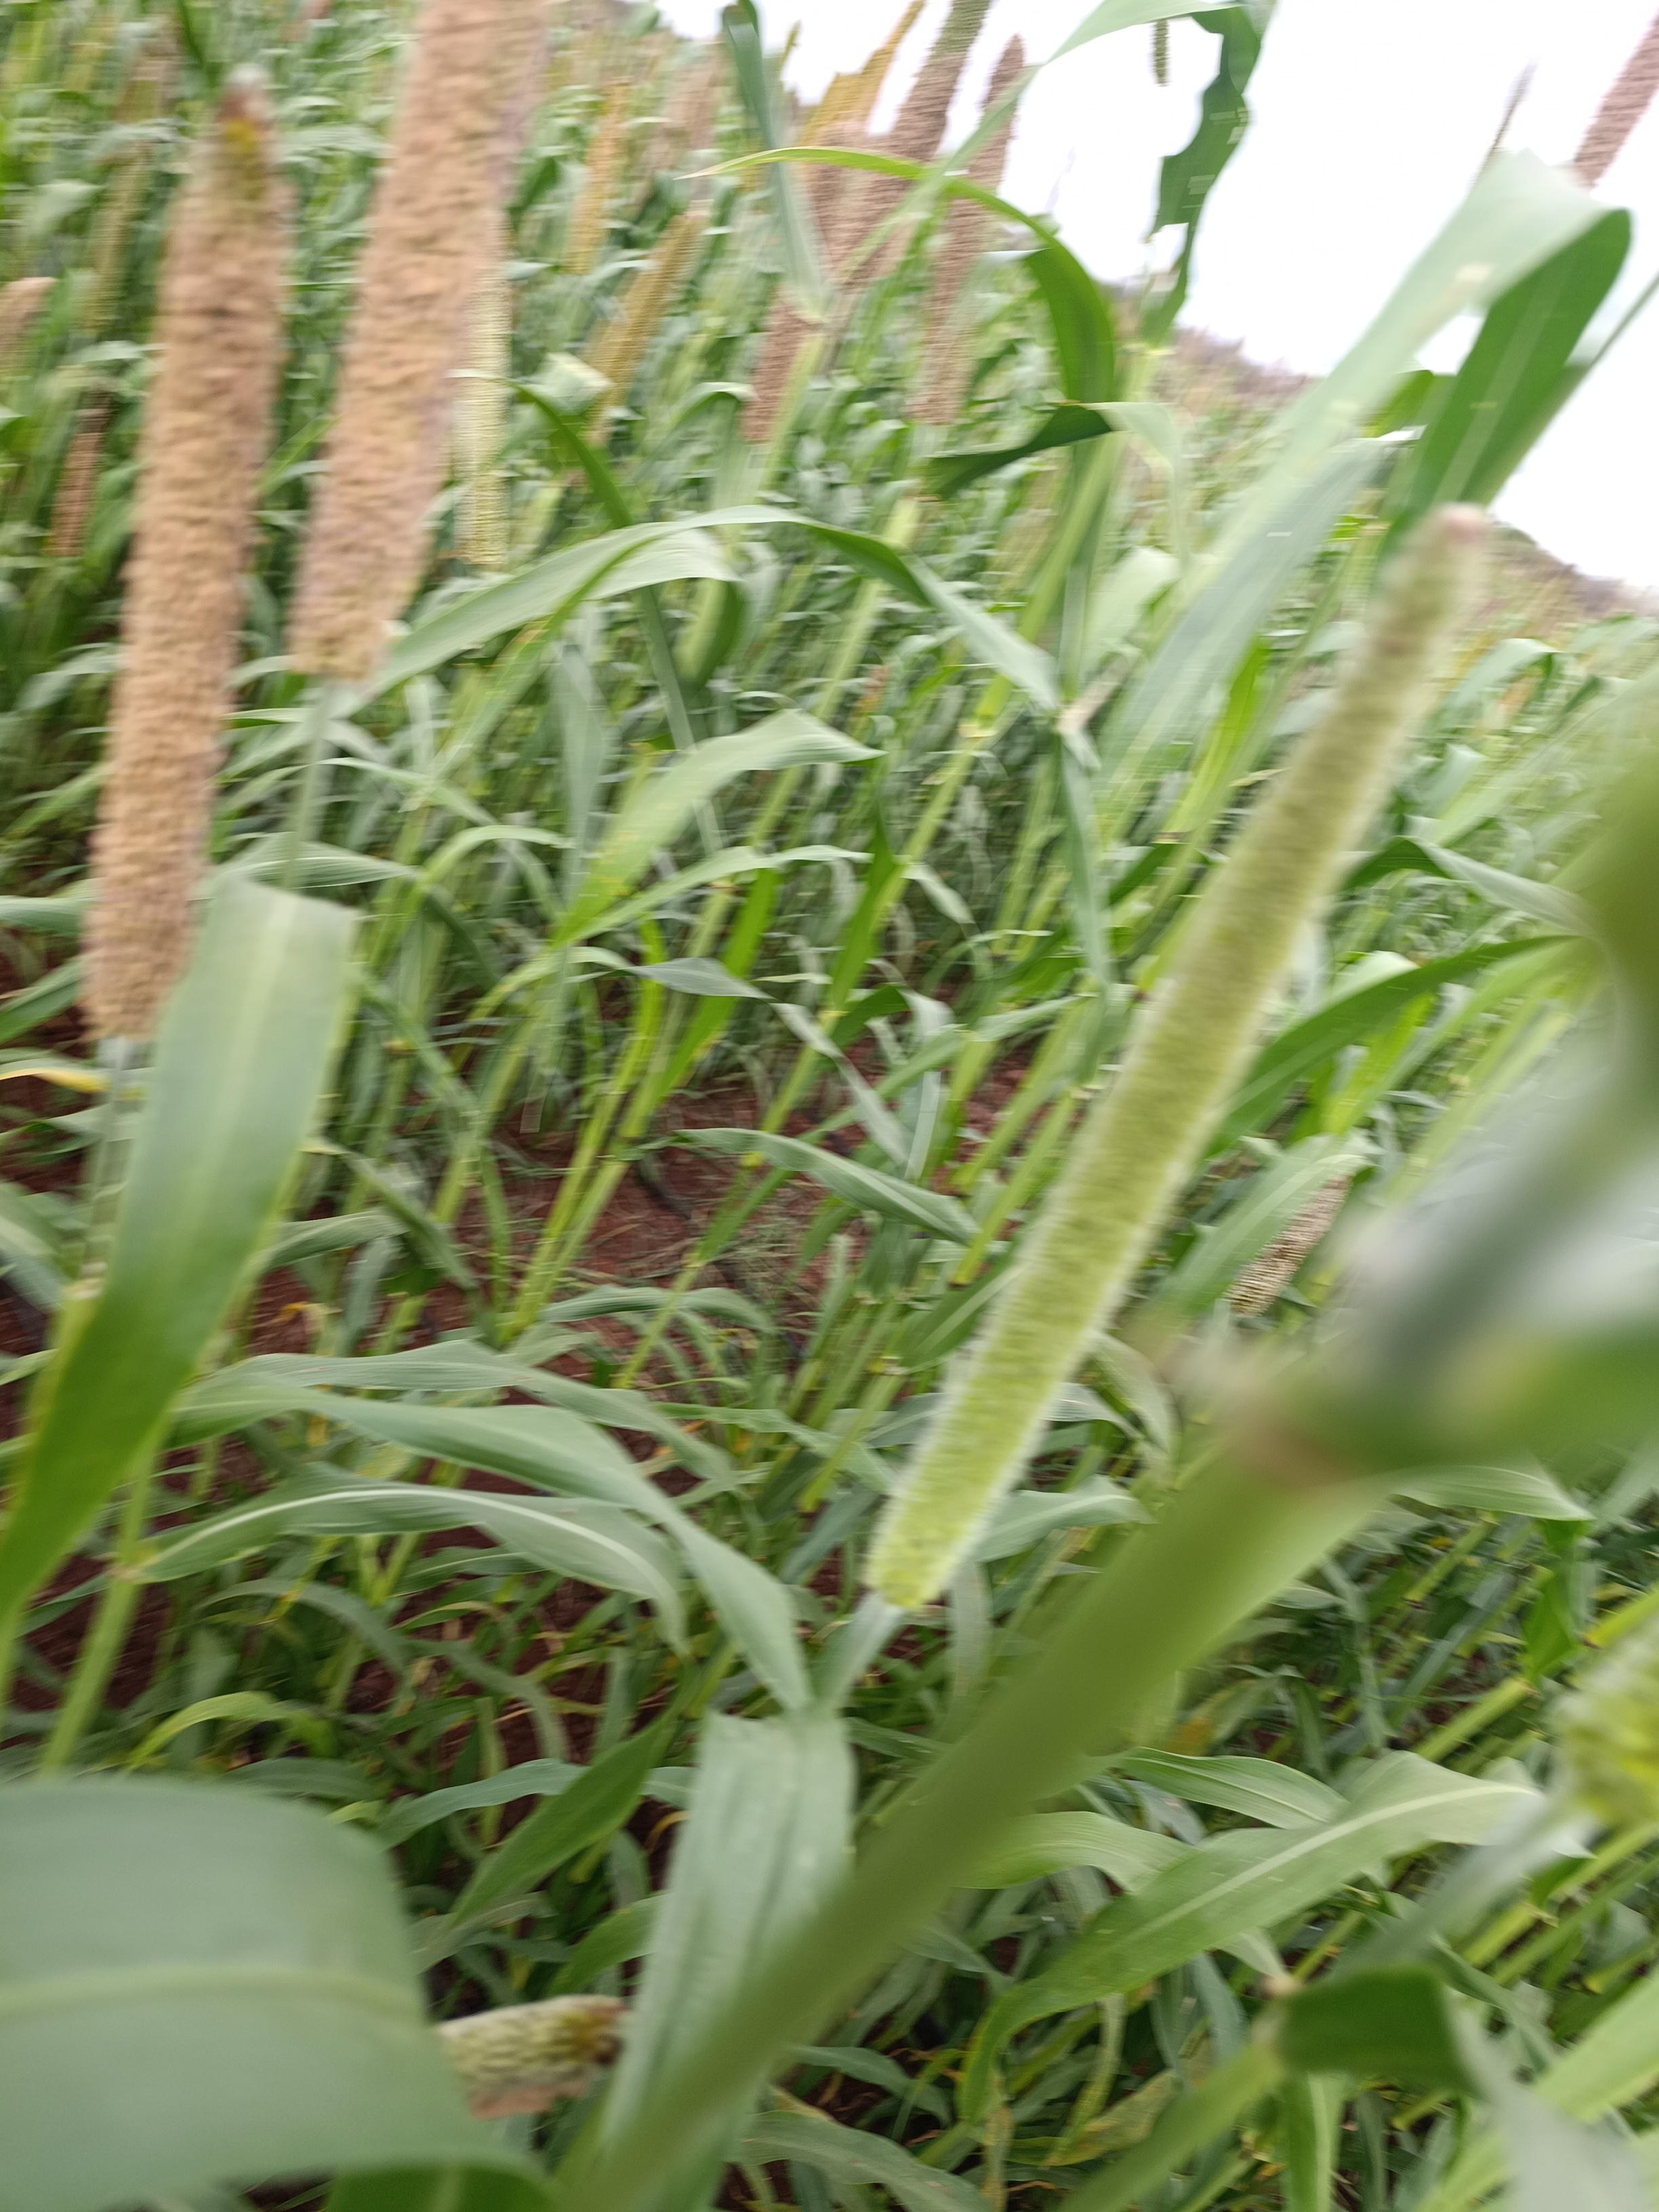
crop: pearl millet
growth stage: flowering
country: Kenya
